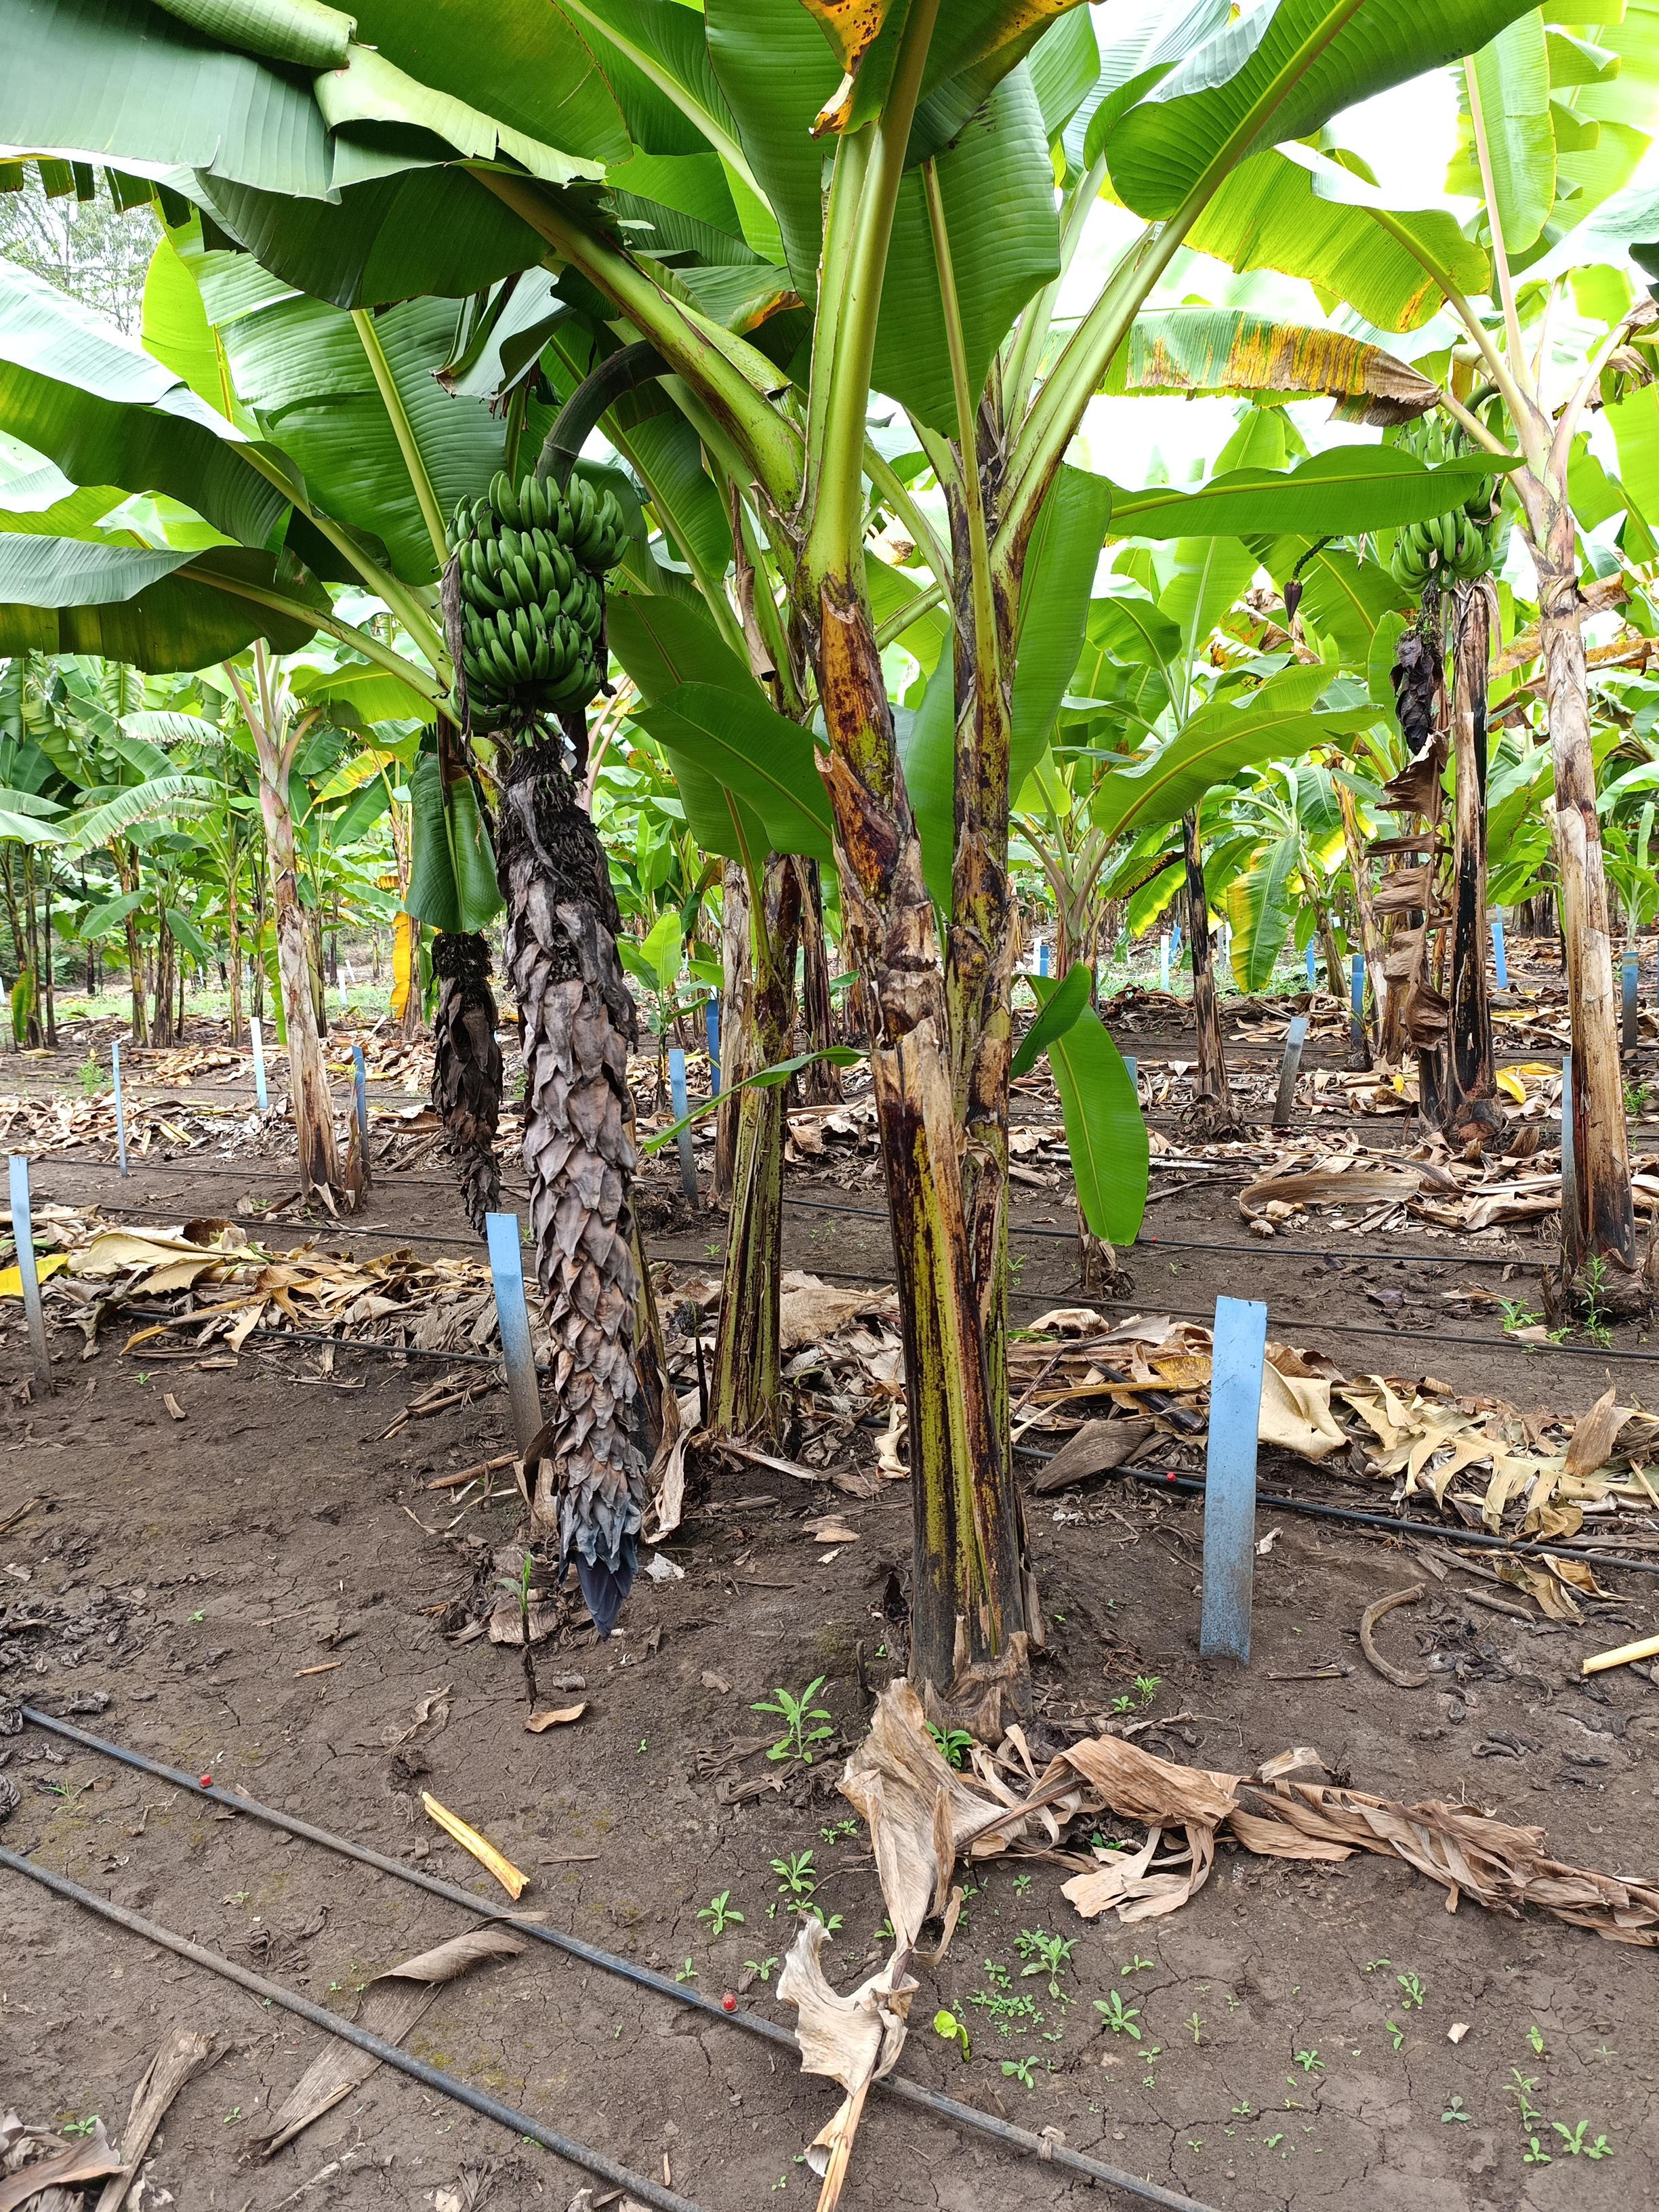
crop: banana
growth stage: development fruit
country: Tanzania
